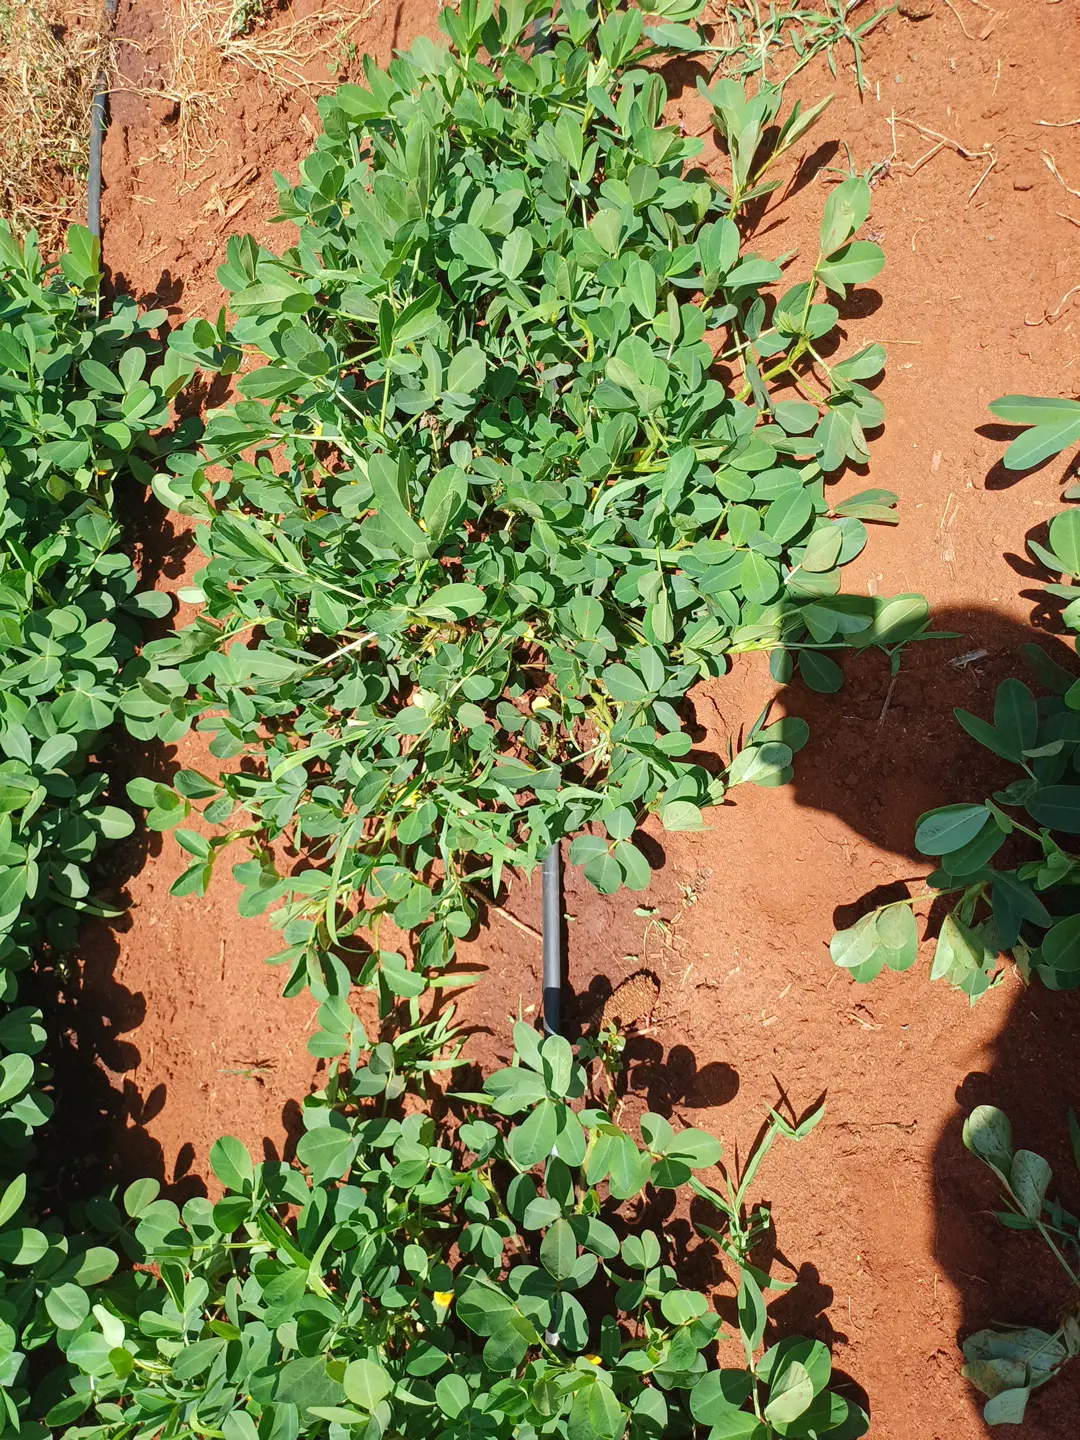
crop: groundnut
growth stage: flowering
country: Kenya
